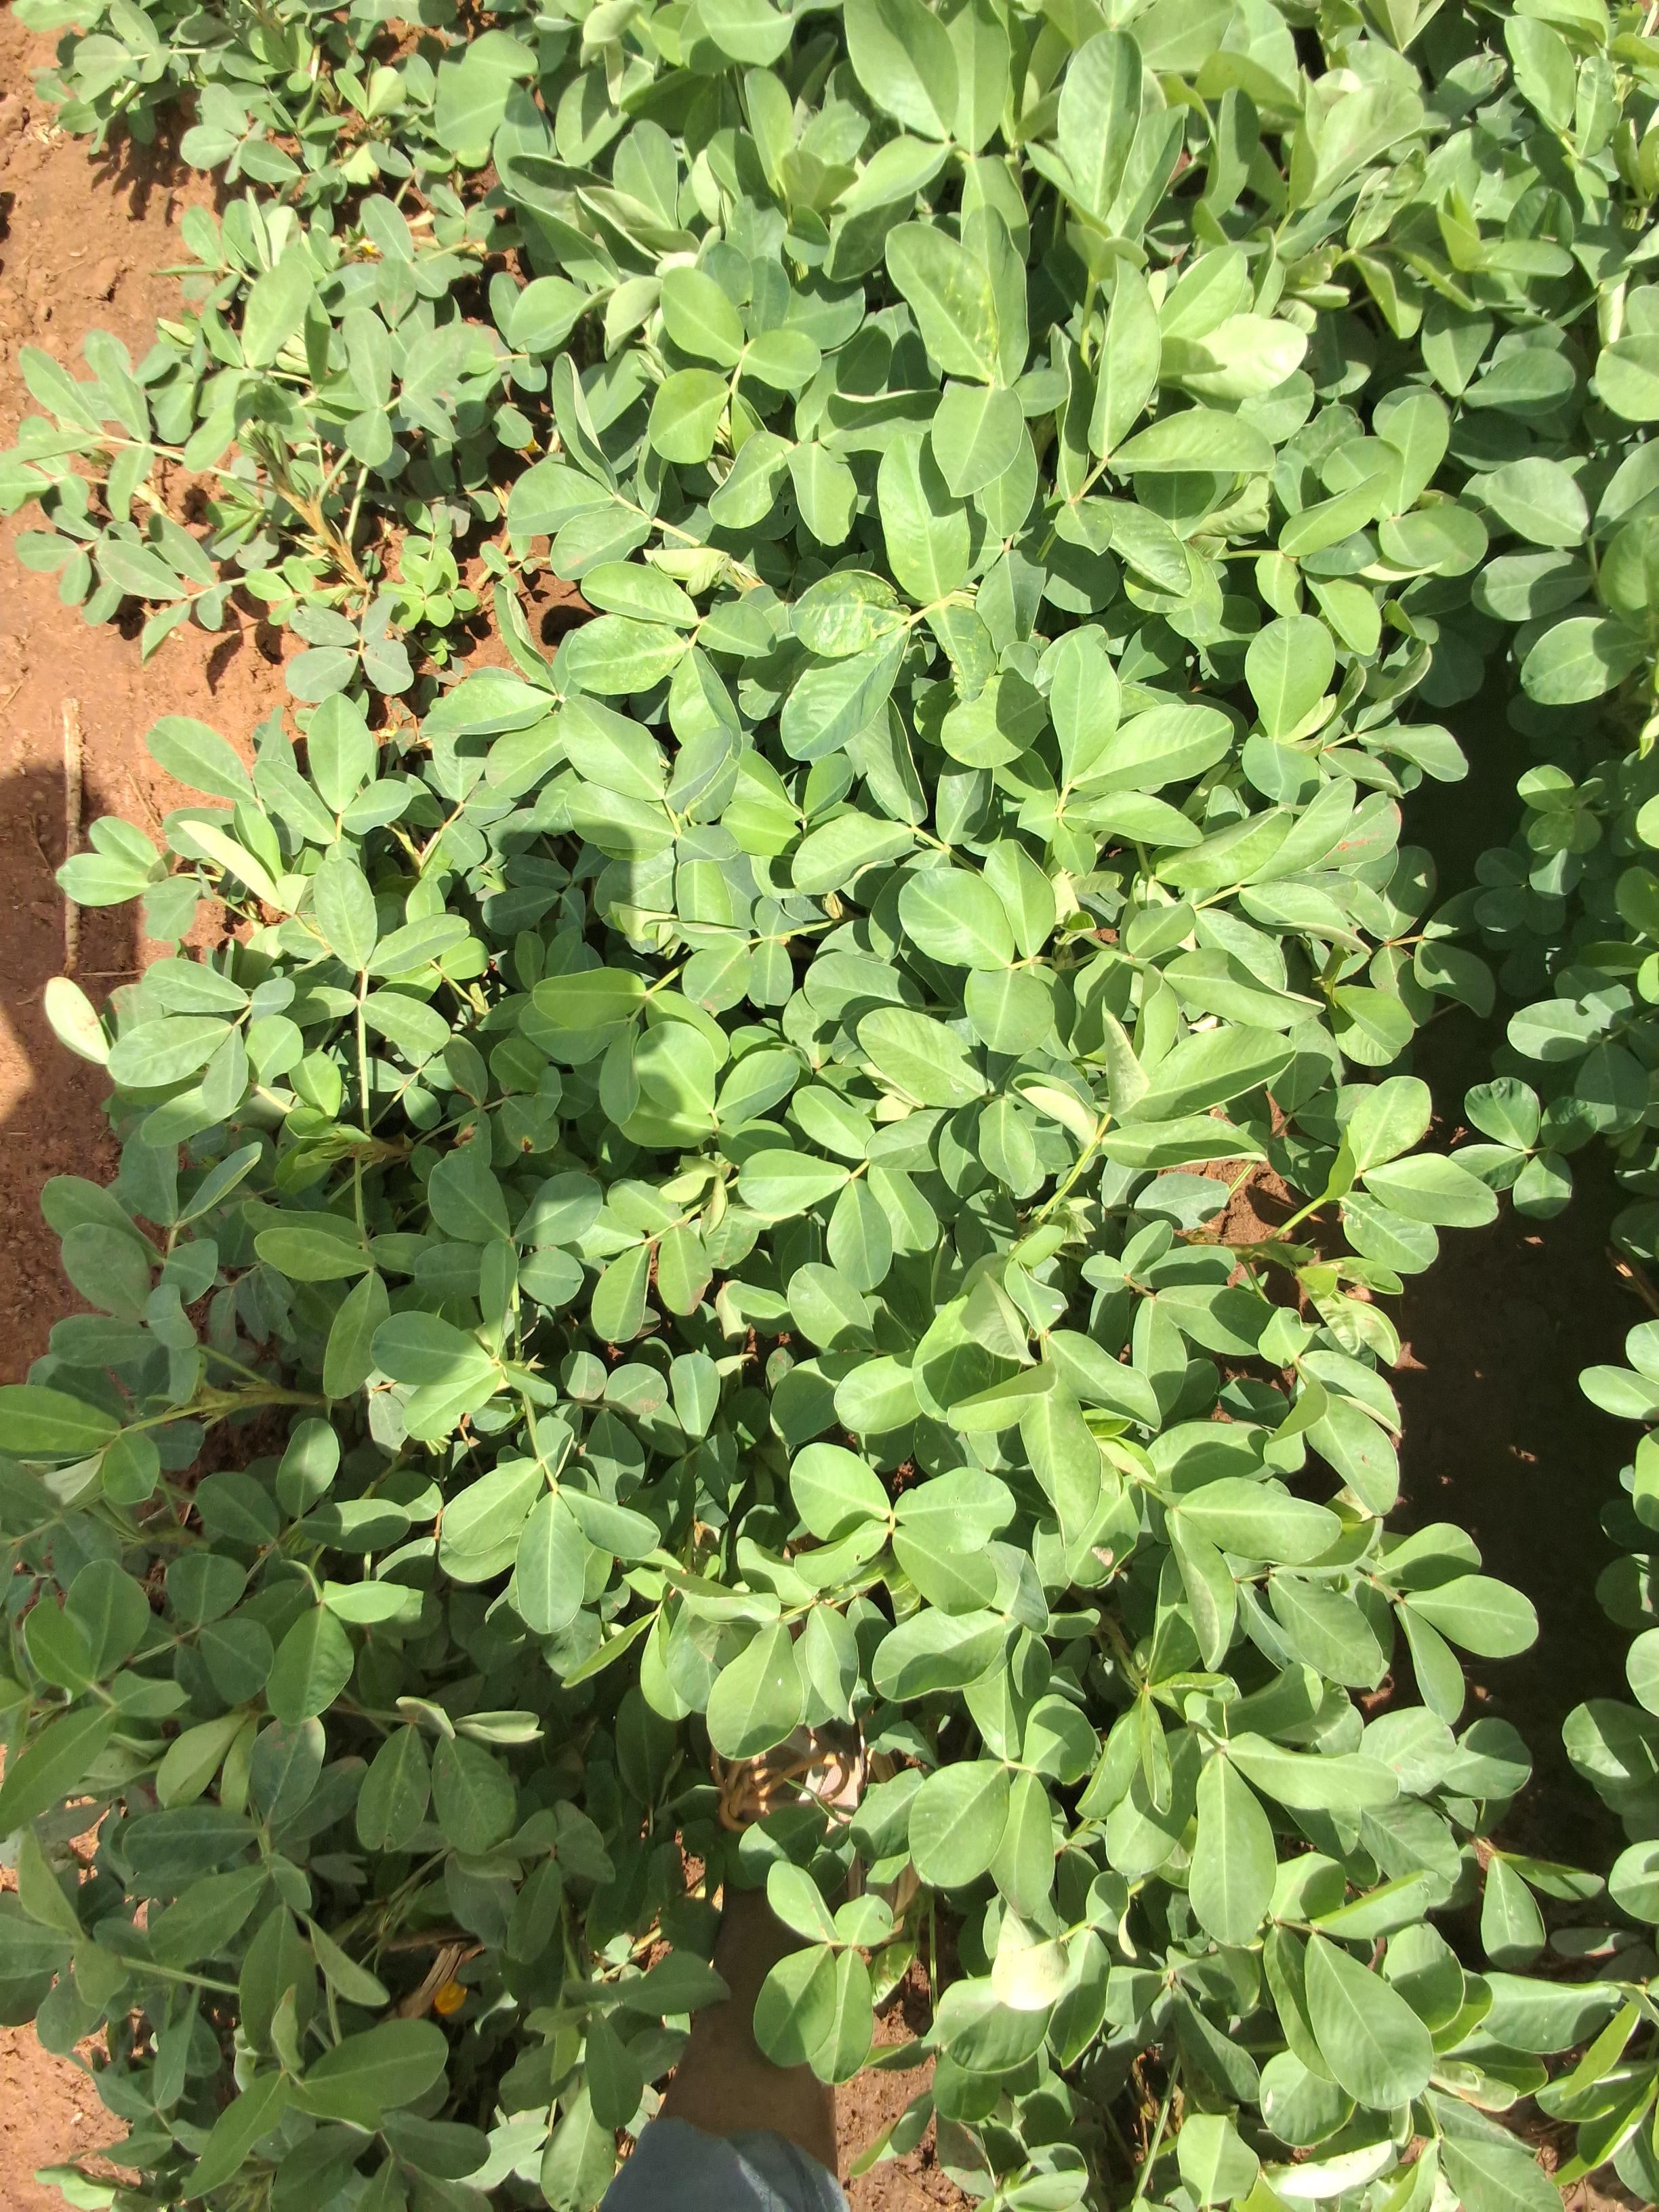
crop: groundnut
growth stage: flowering
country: Kenya
